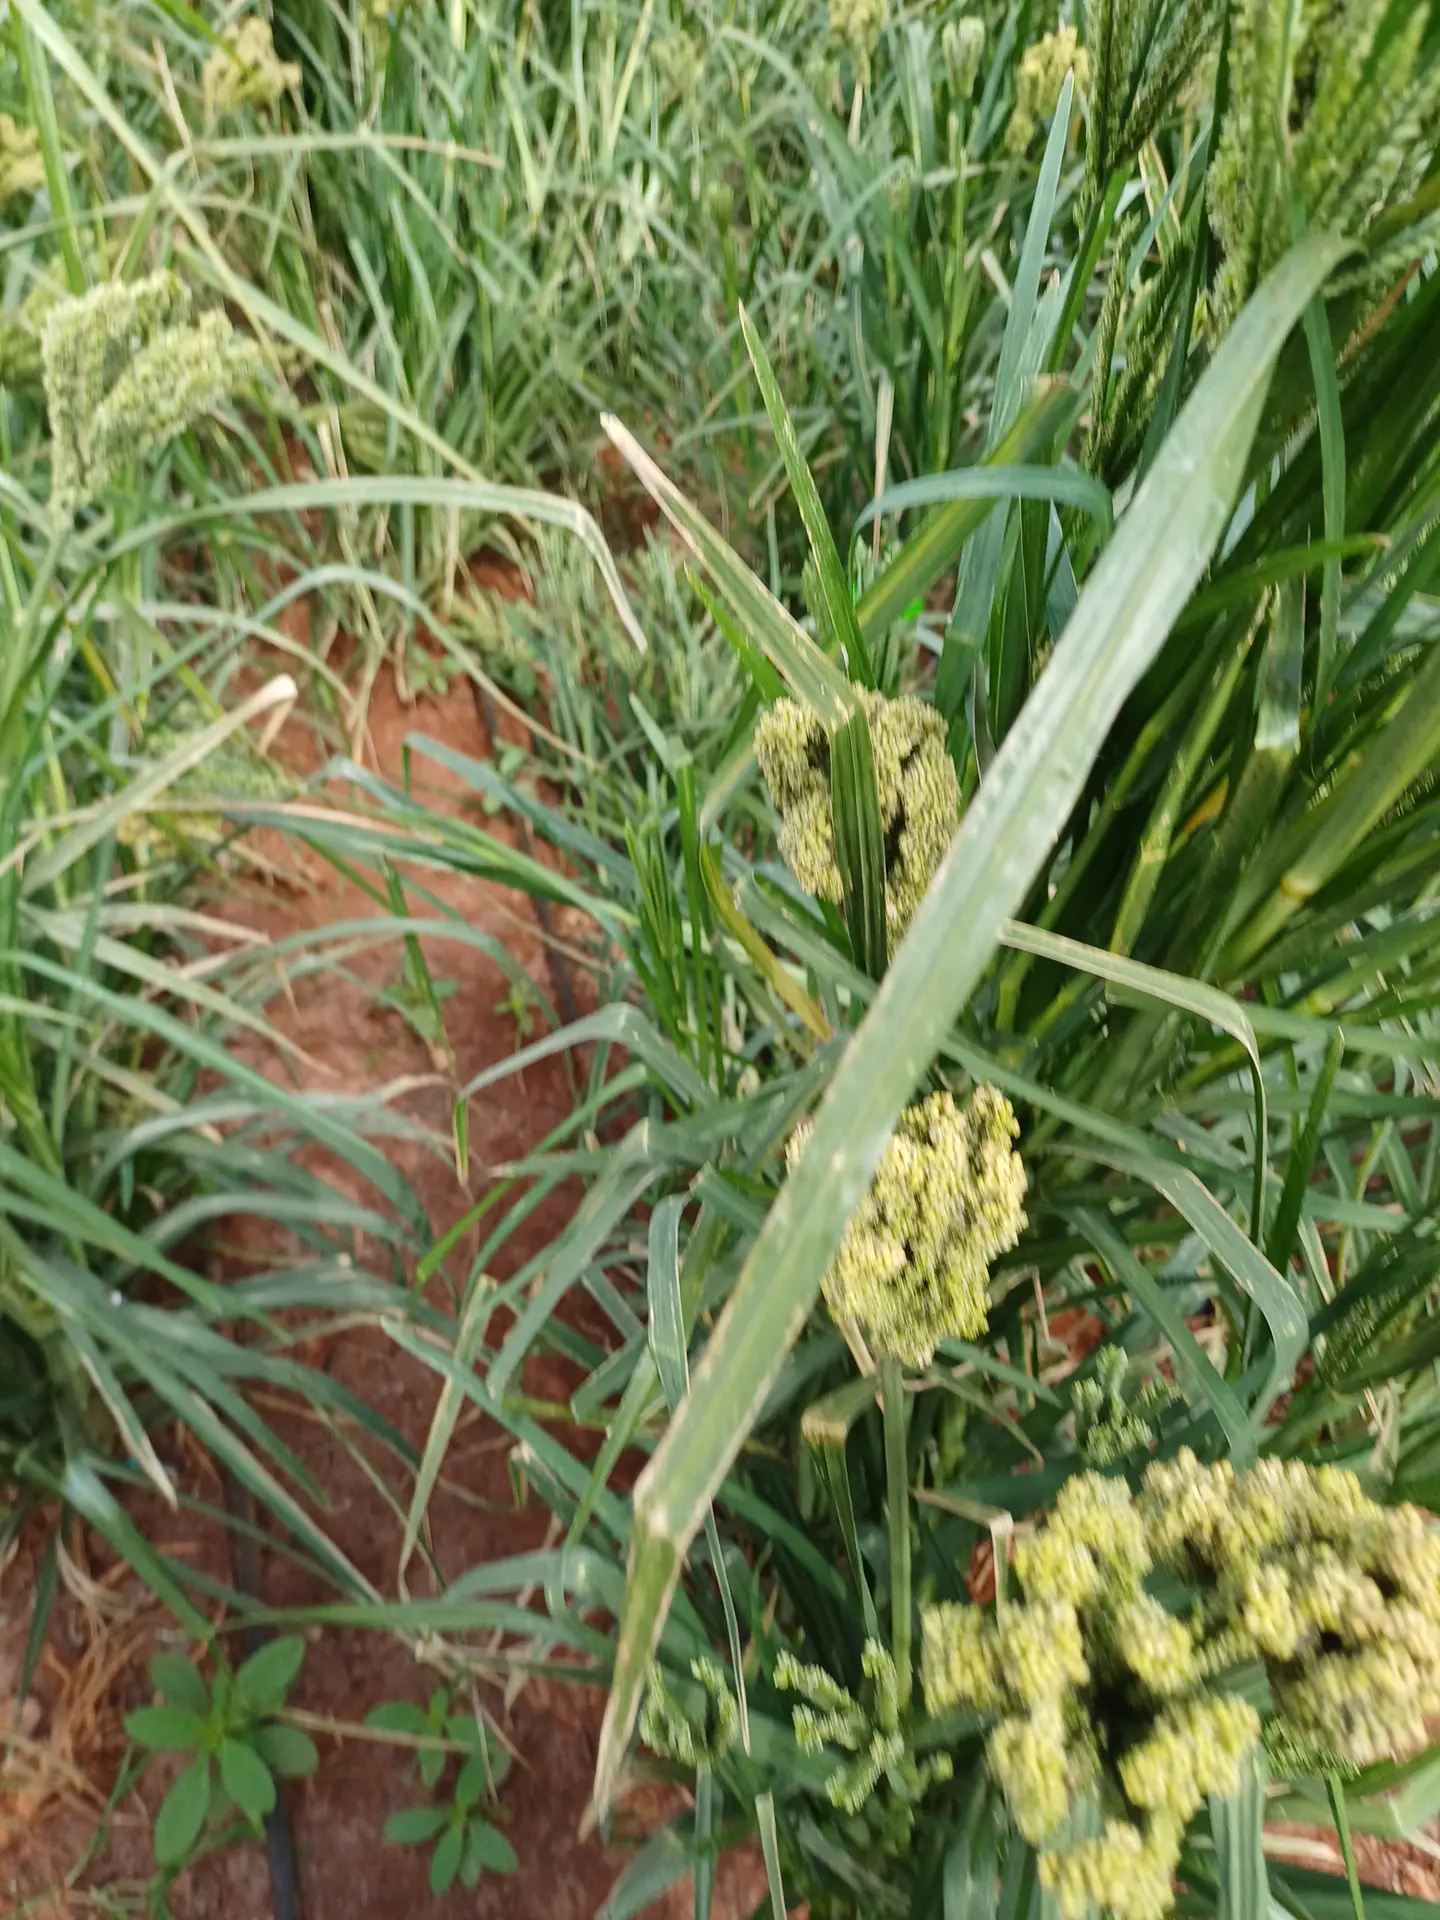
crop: finger millet
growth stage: filling grain
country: Kenya
